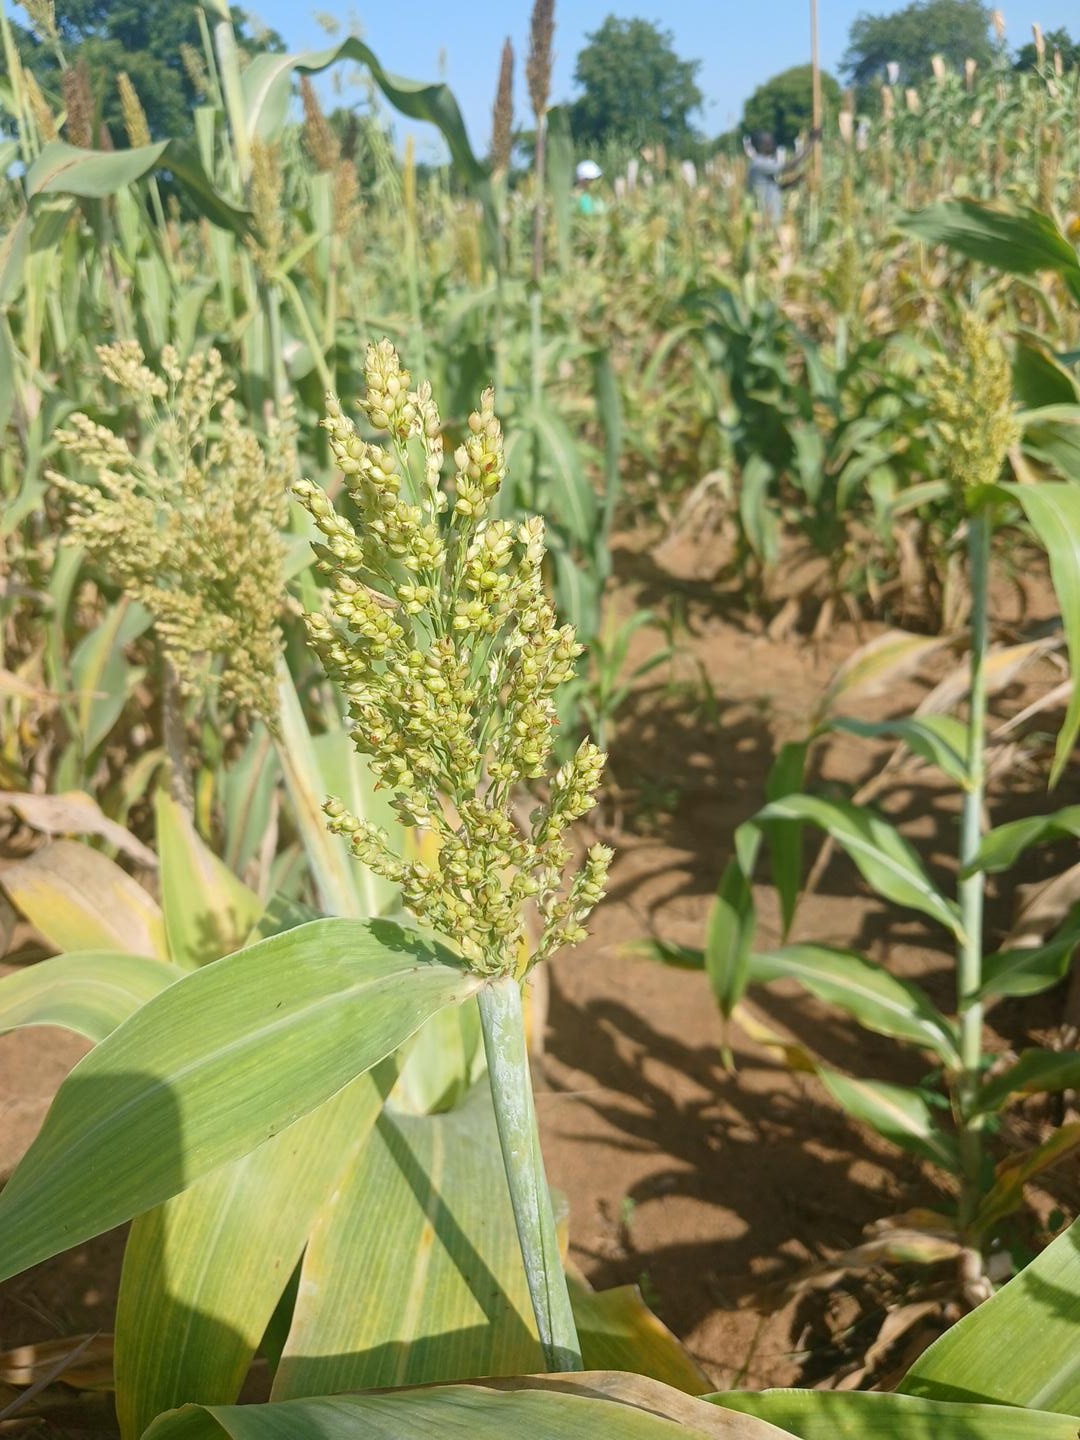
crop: sorghum
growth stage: filling grain
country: Senegal
